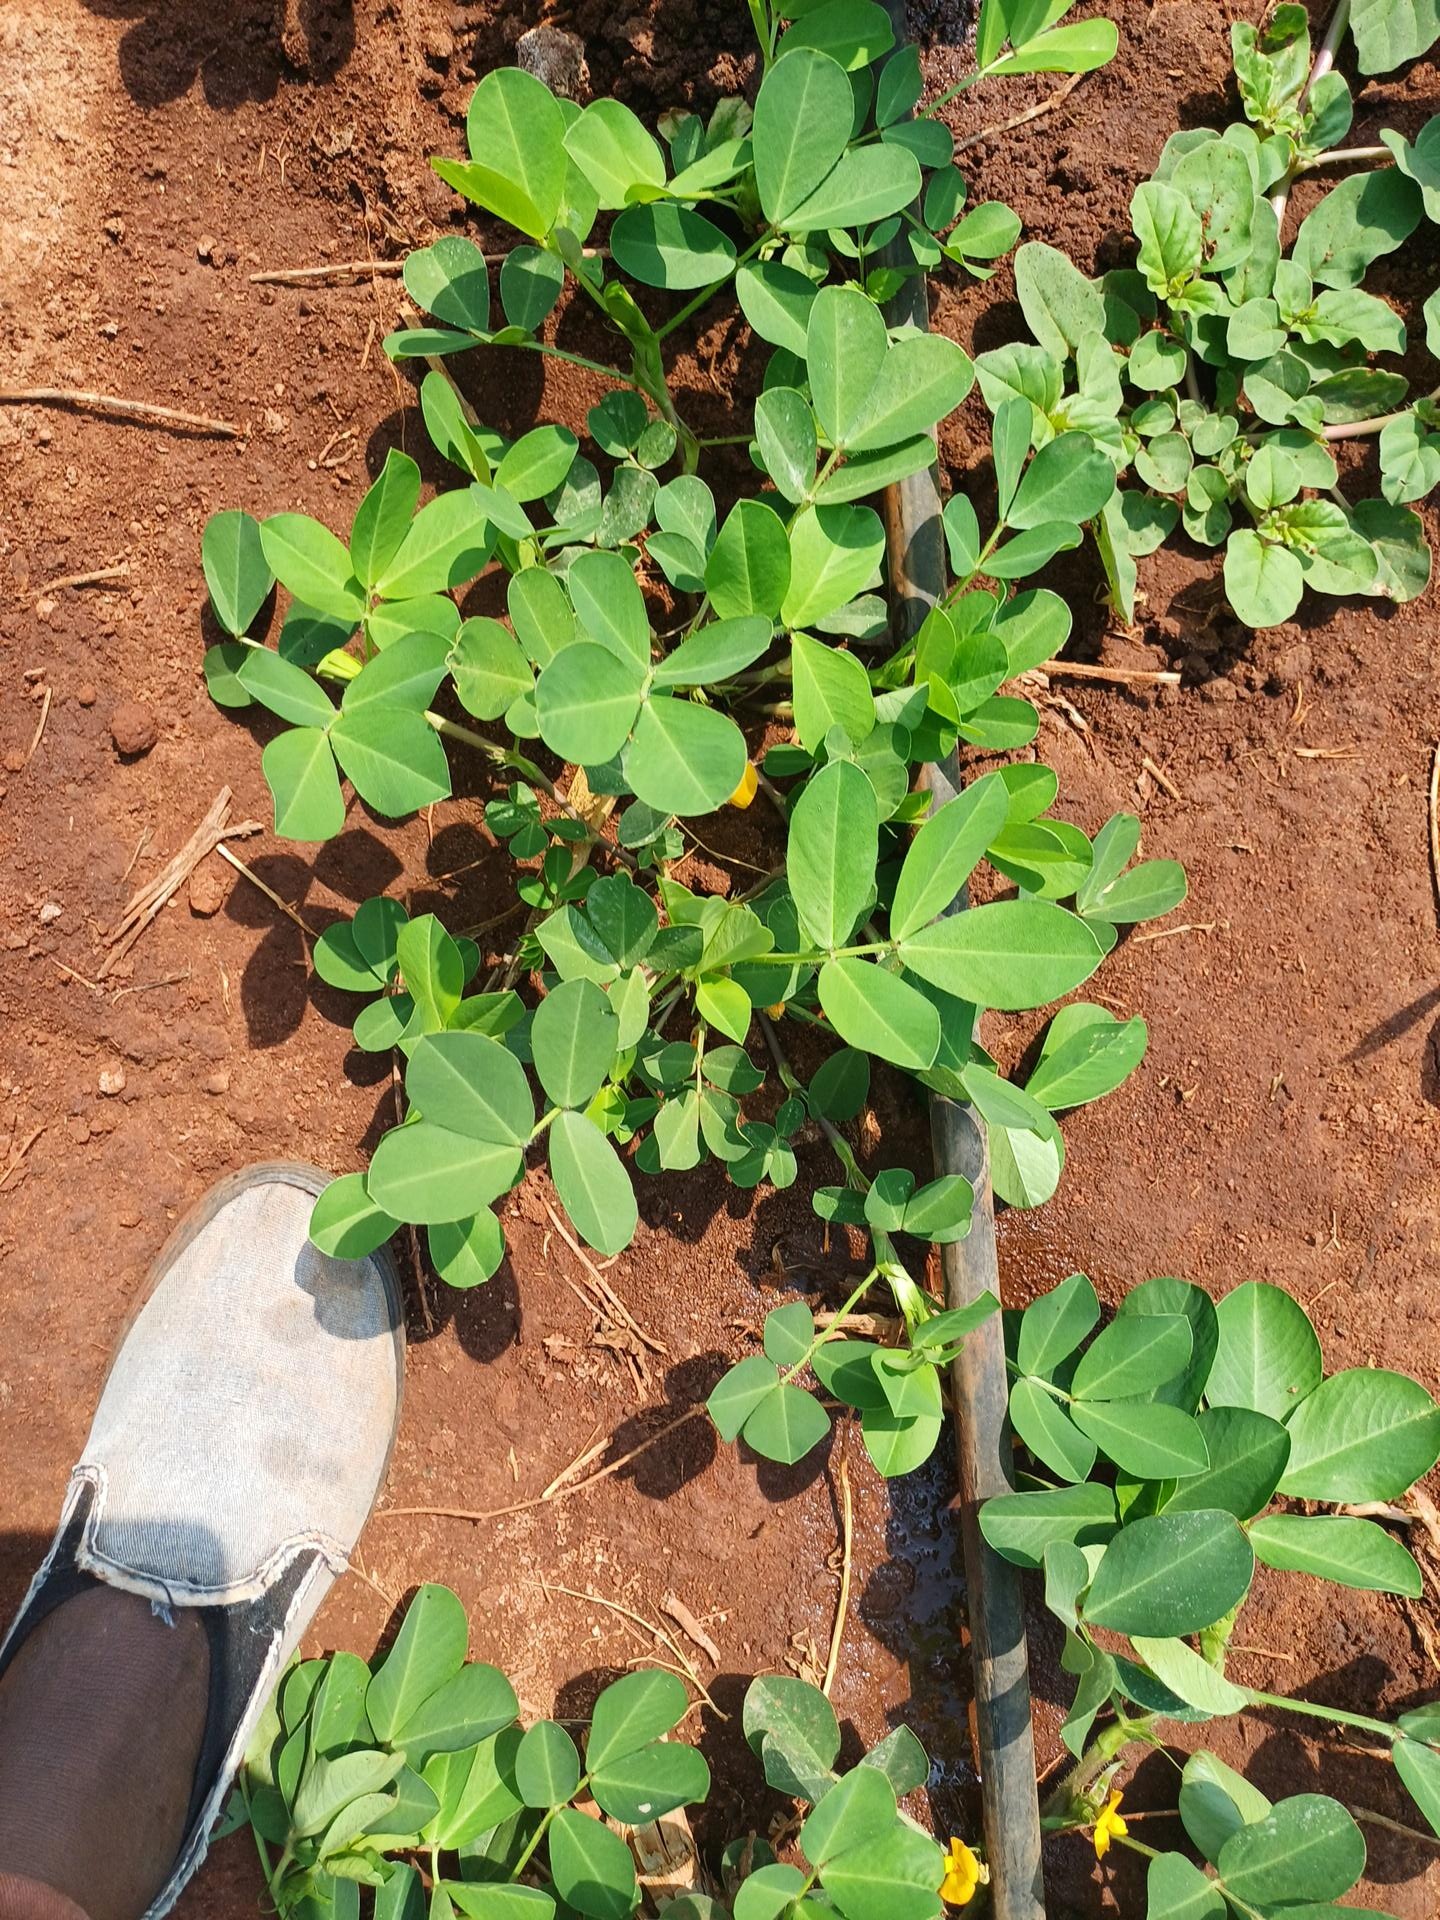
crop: groundnut
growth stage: flowering
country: Kenya
